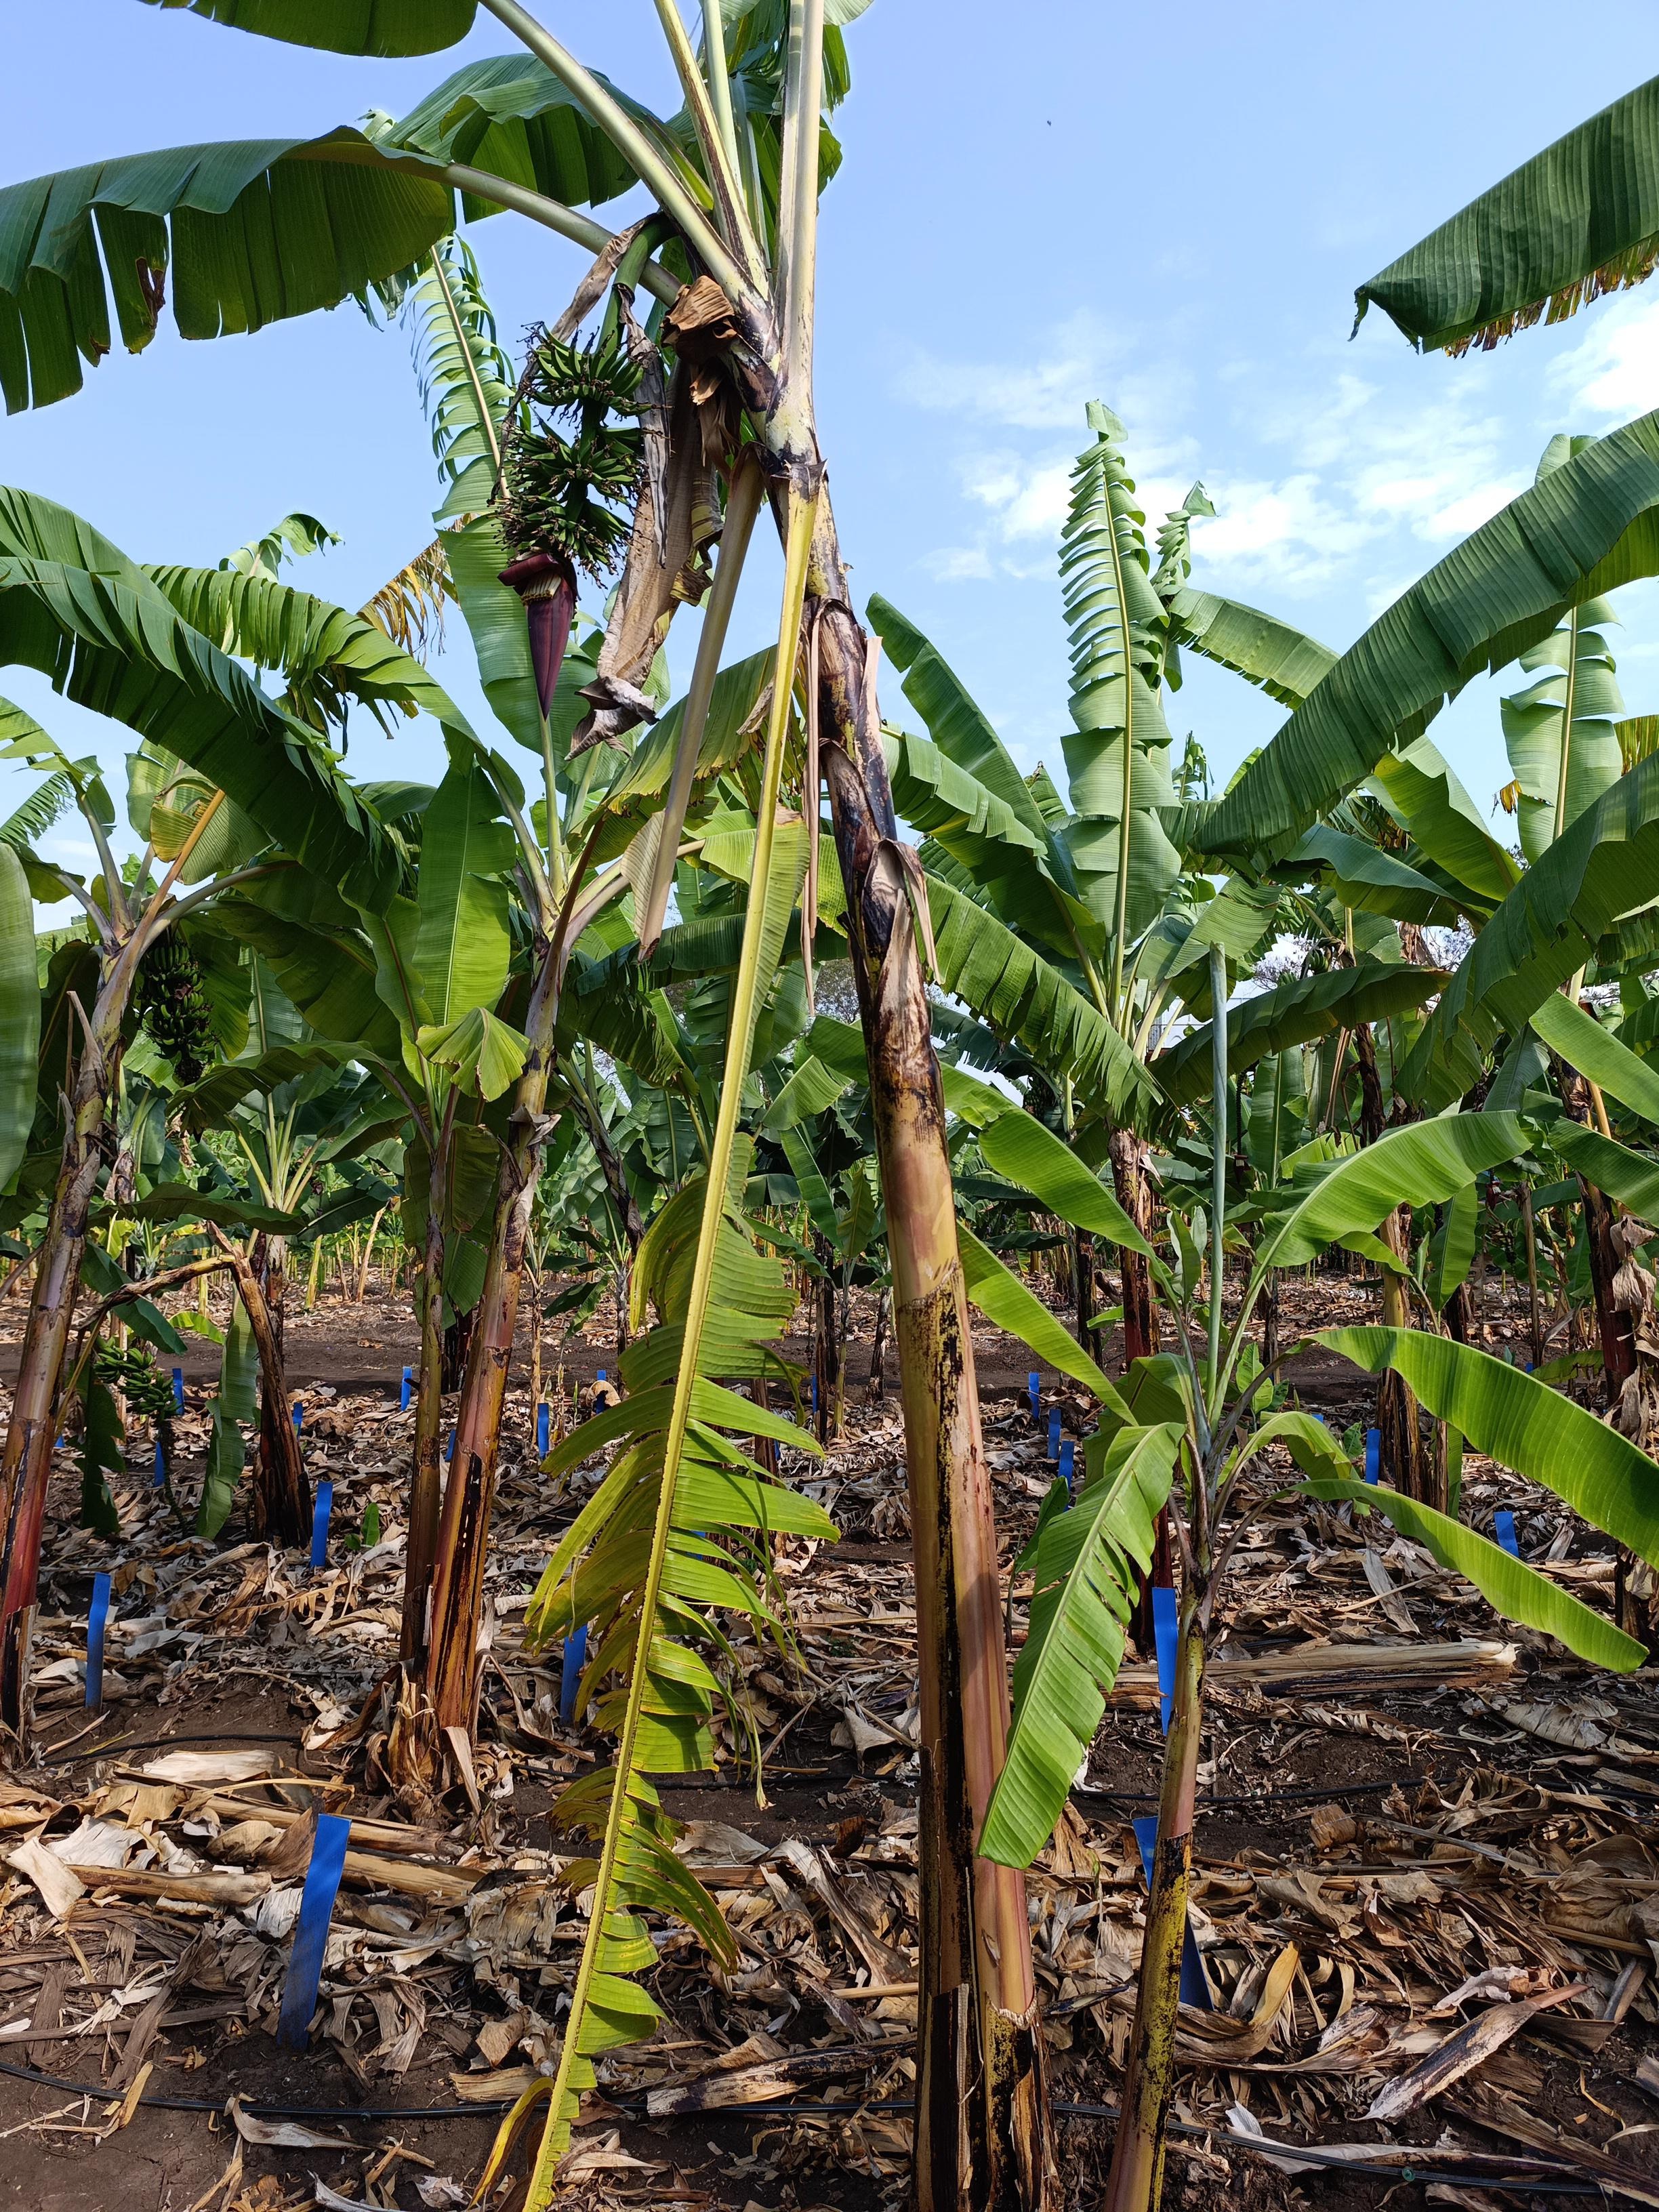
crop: banana
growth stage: development fruit
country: Tanzania
